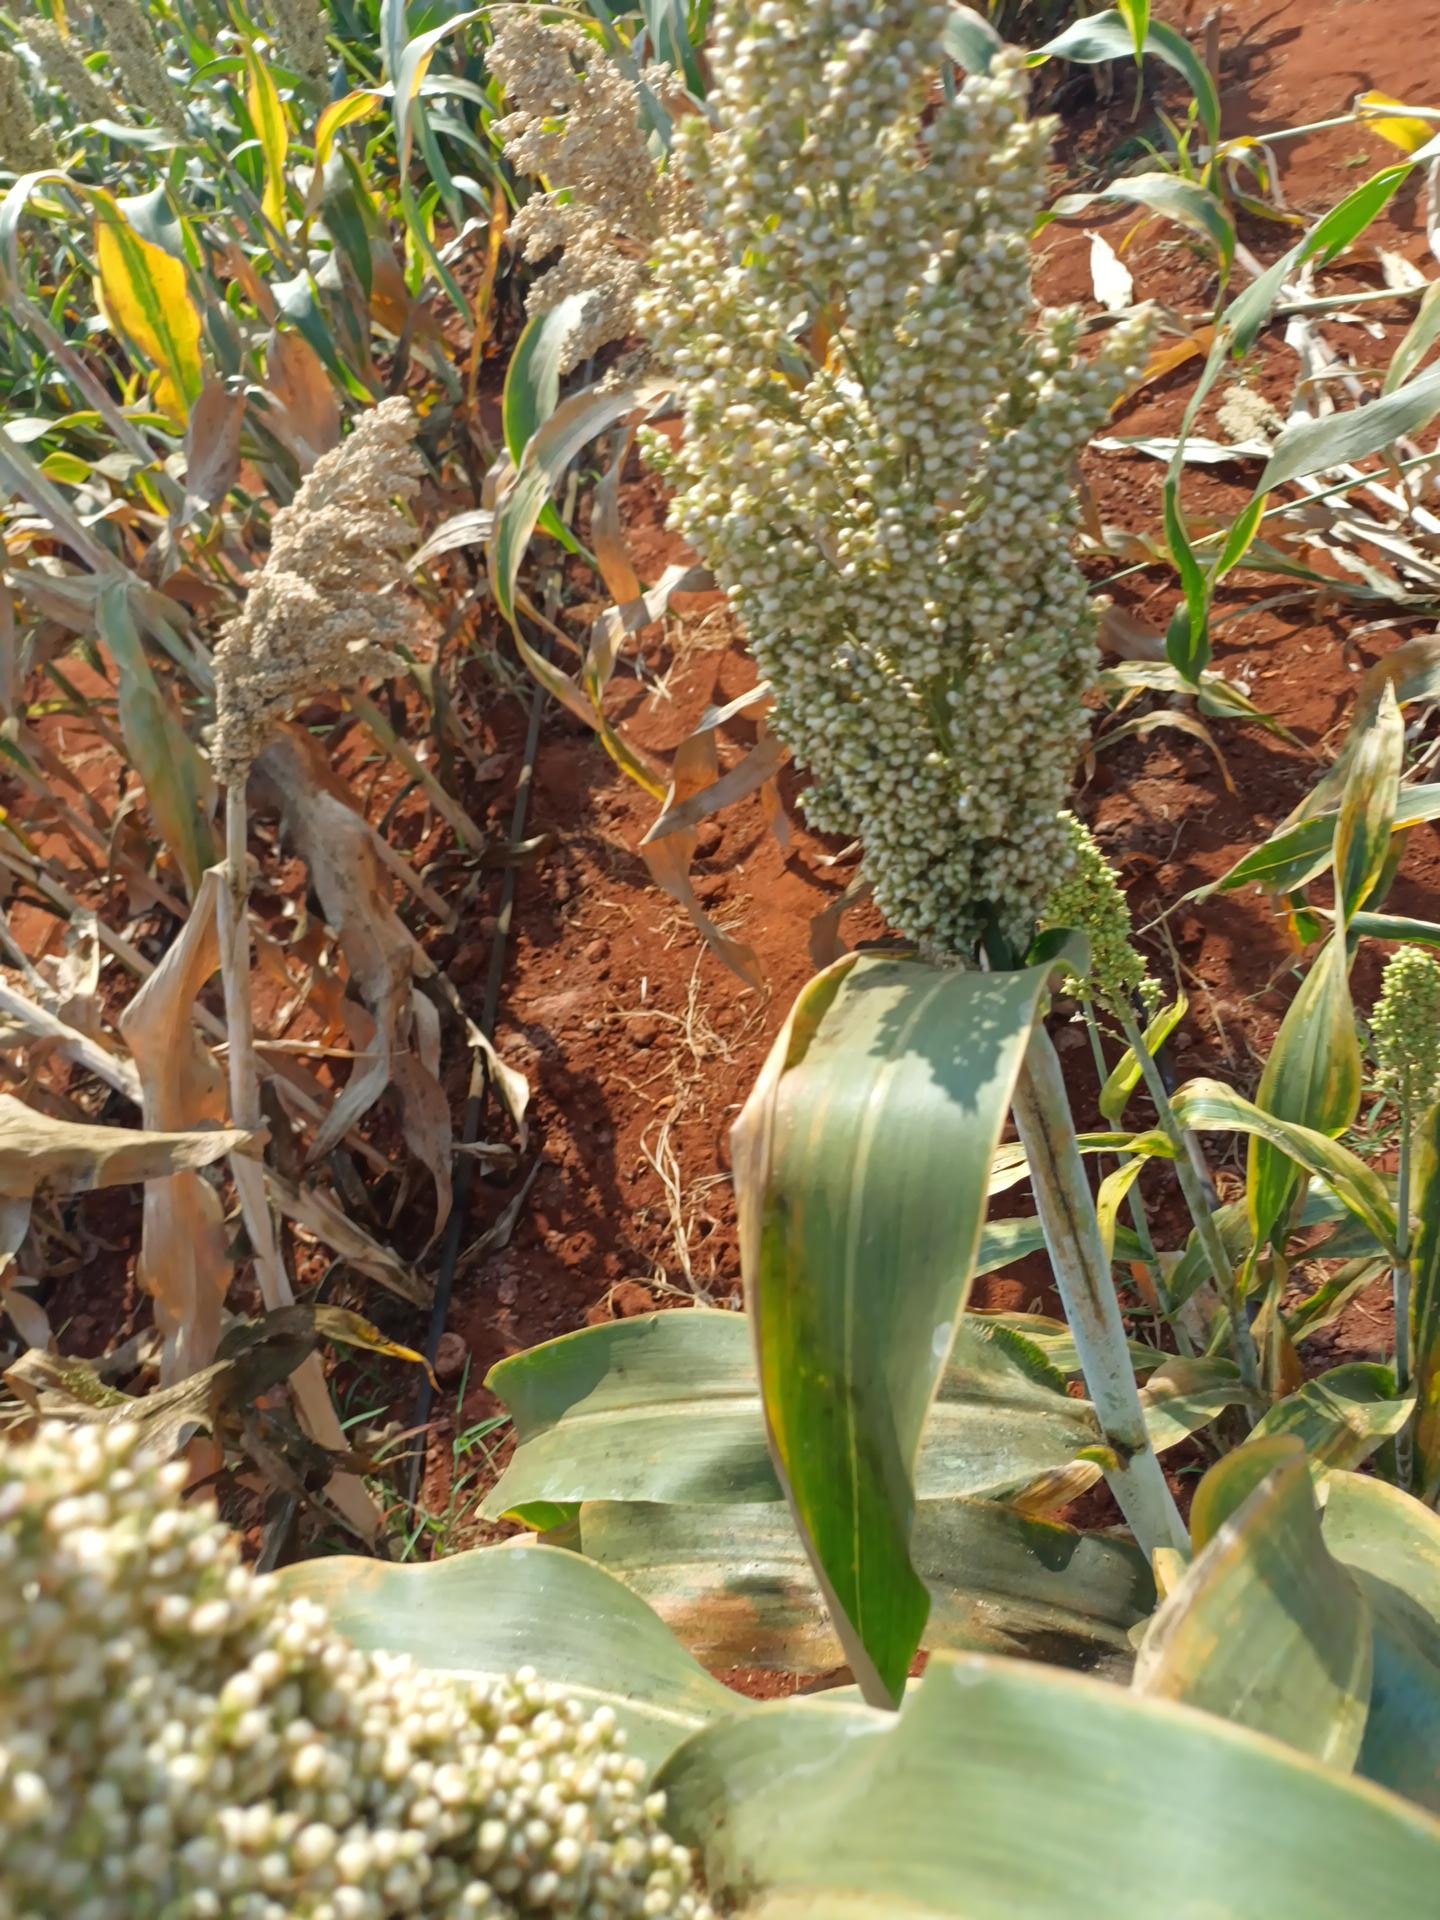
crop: sorghum
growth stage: maturity
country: Kenya
